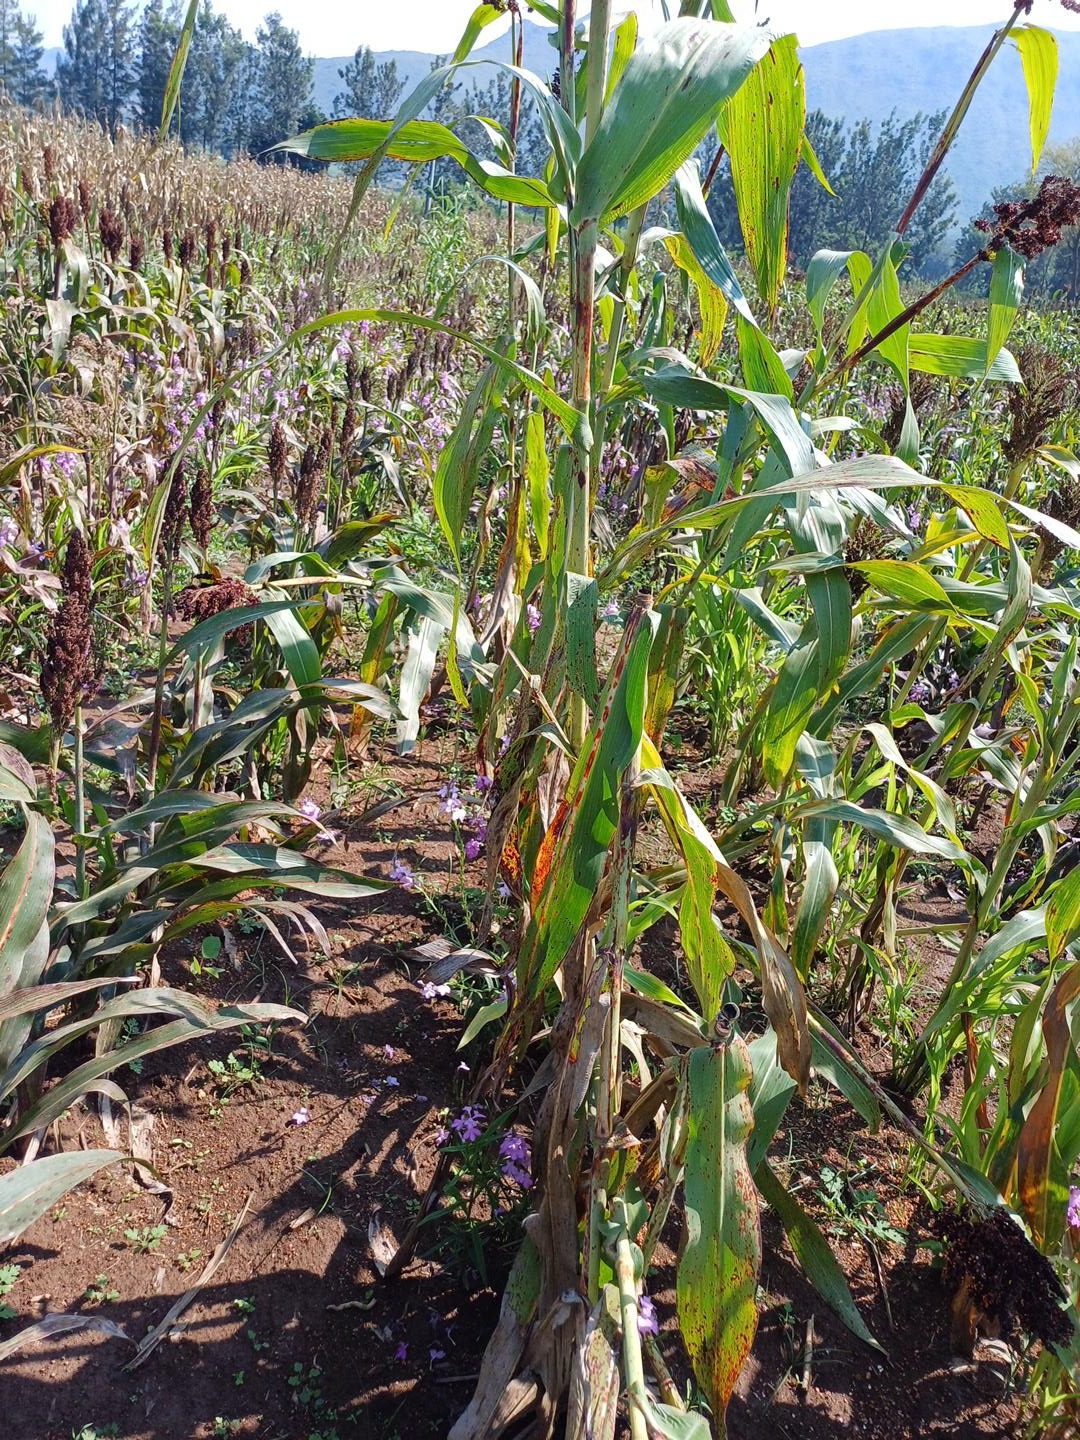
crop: sorghum
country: Kenya
